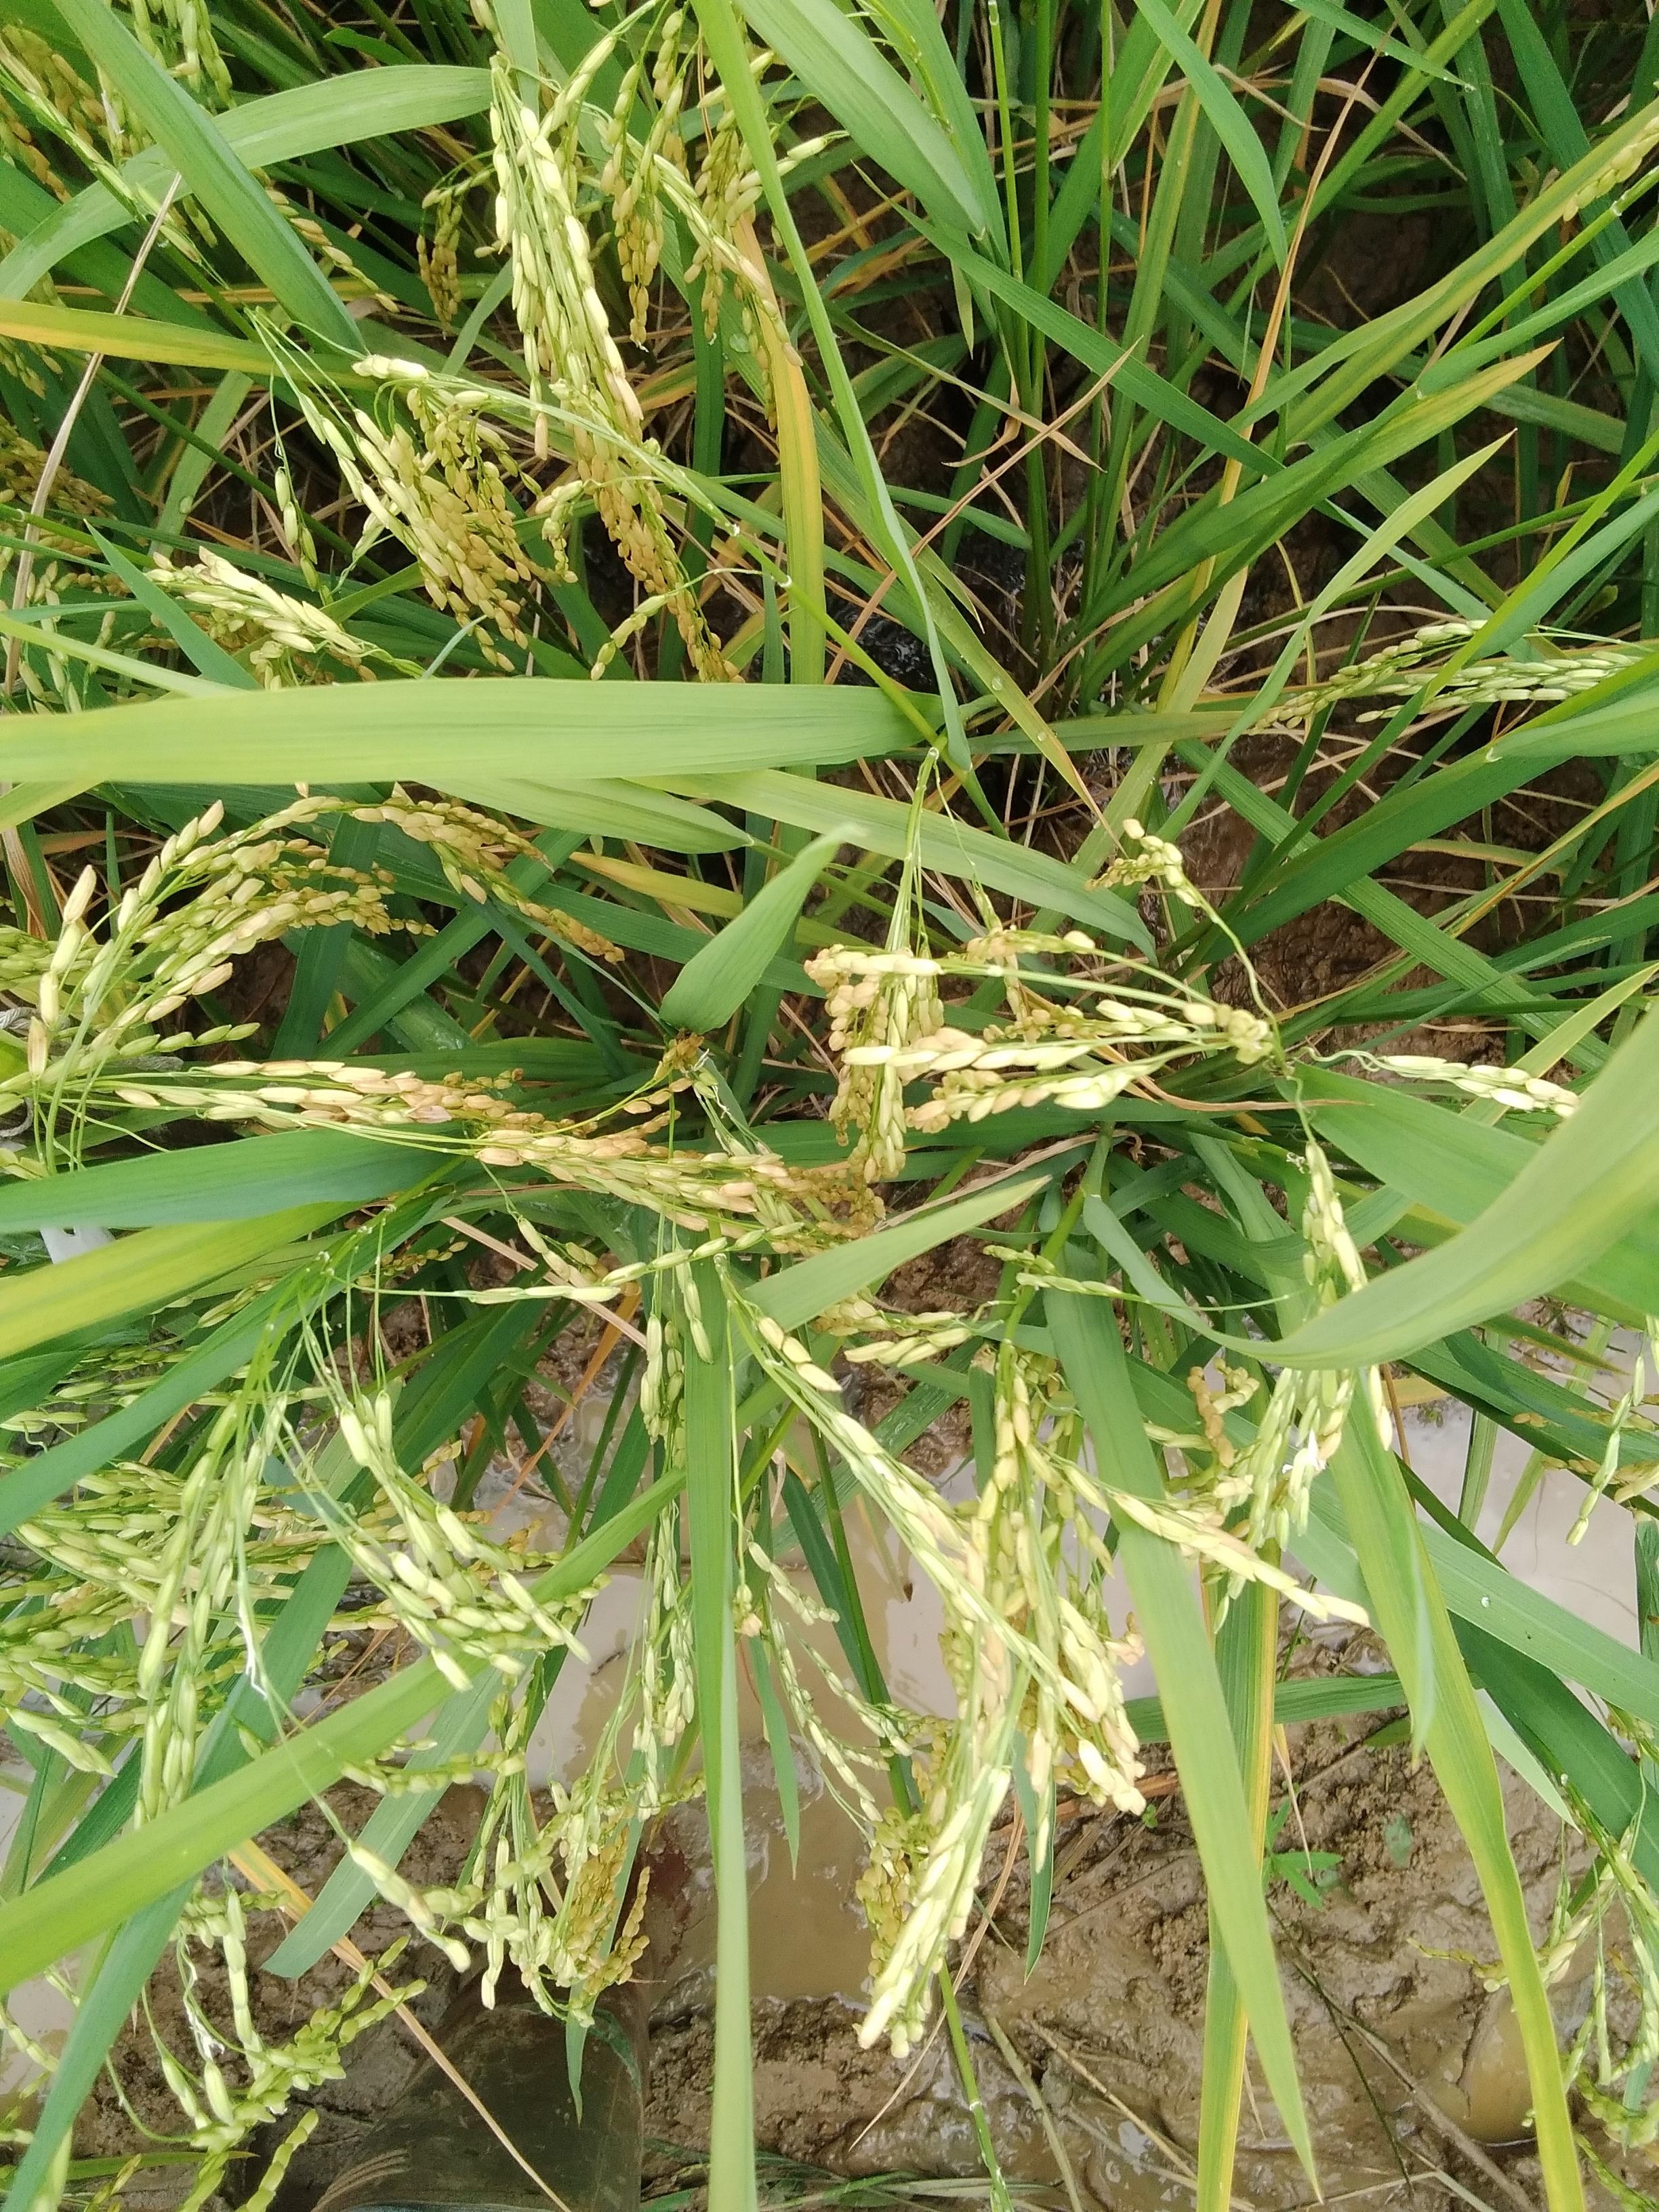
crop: rice
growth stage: ripening
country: Nigeria
